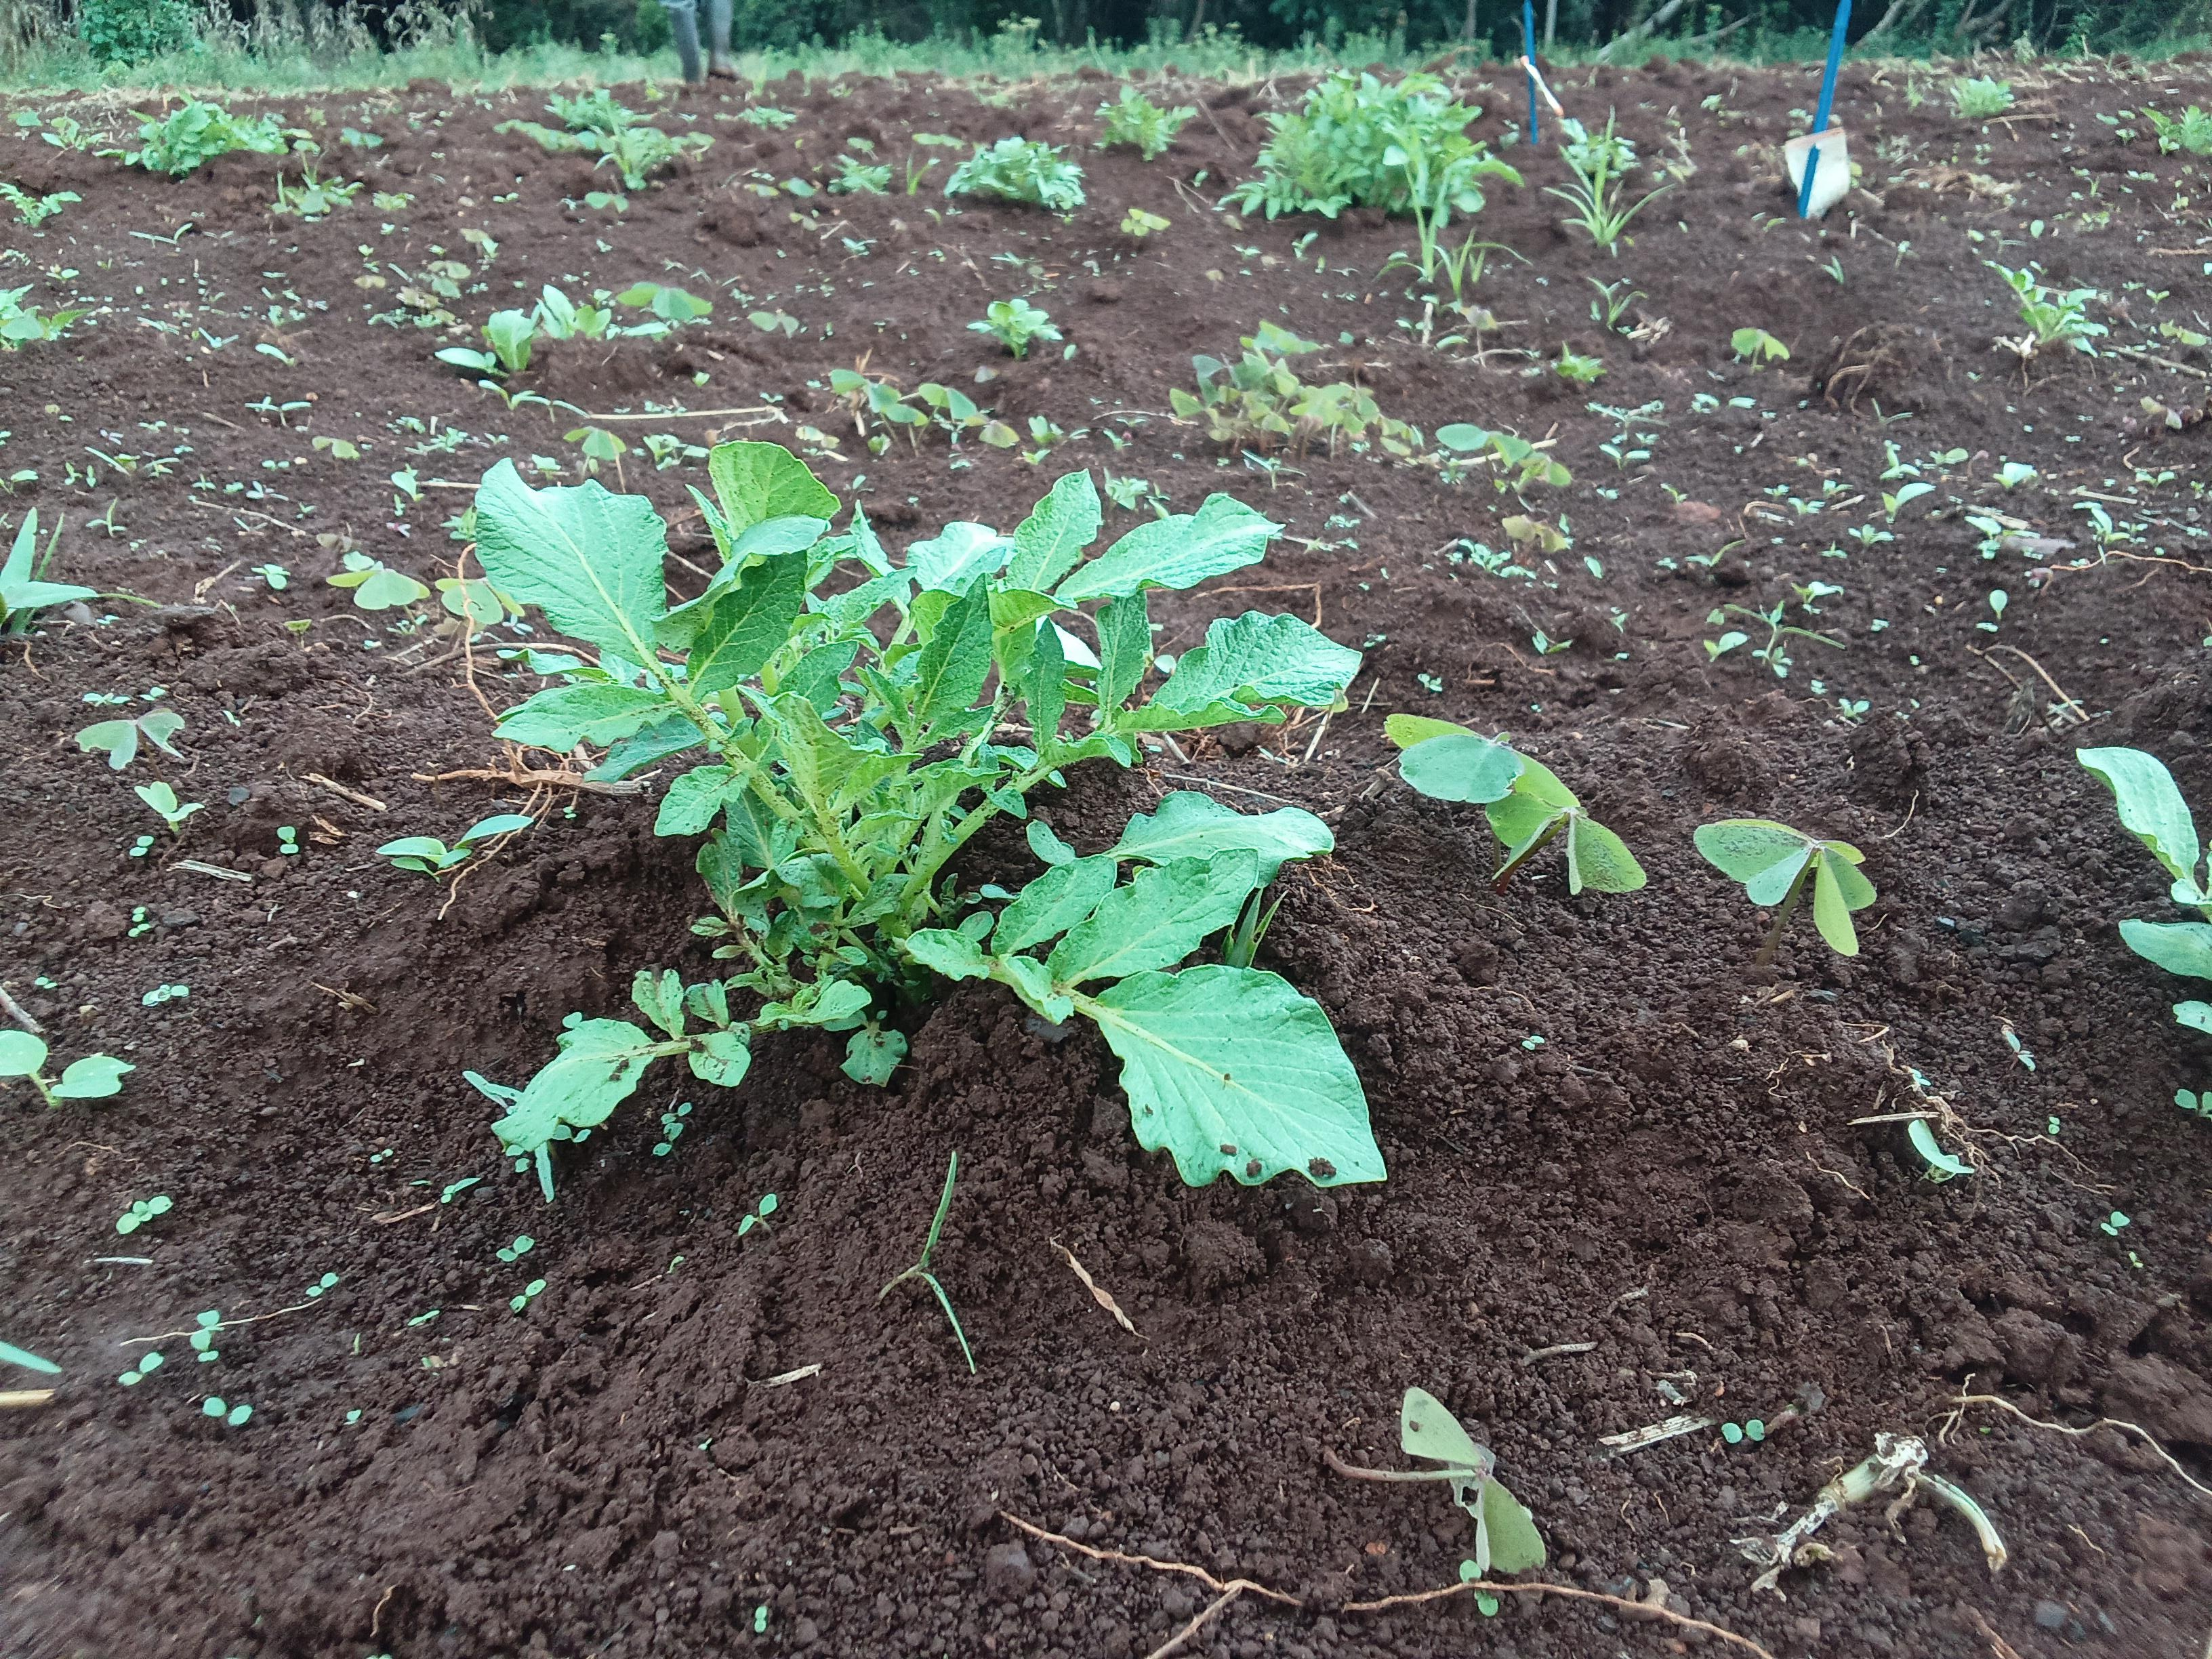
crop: potato
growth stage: sprouting emergence
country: Kenya
